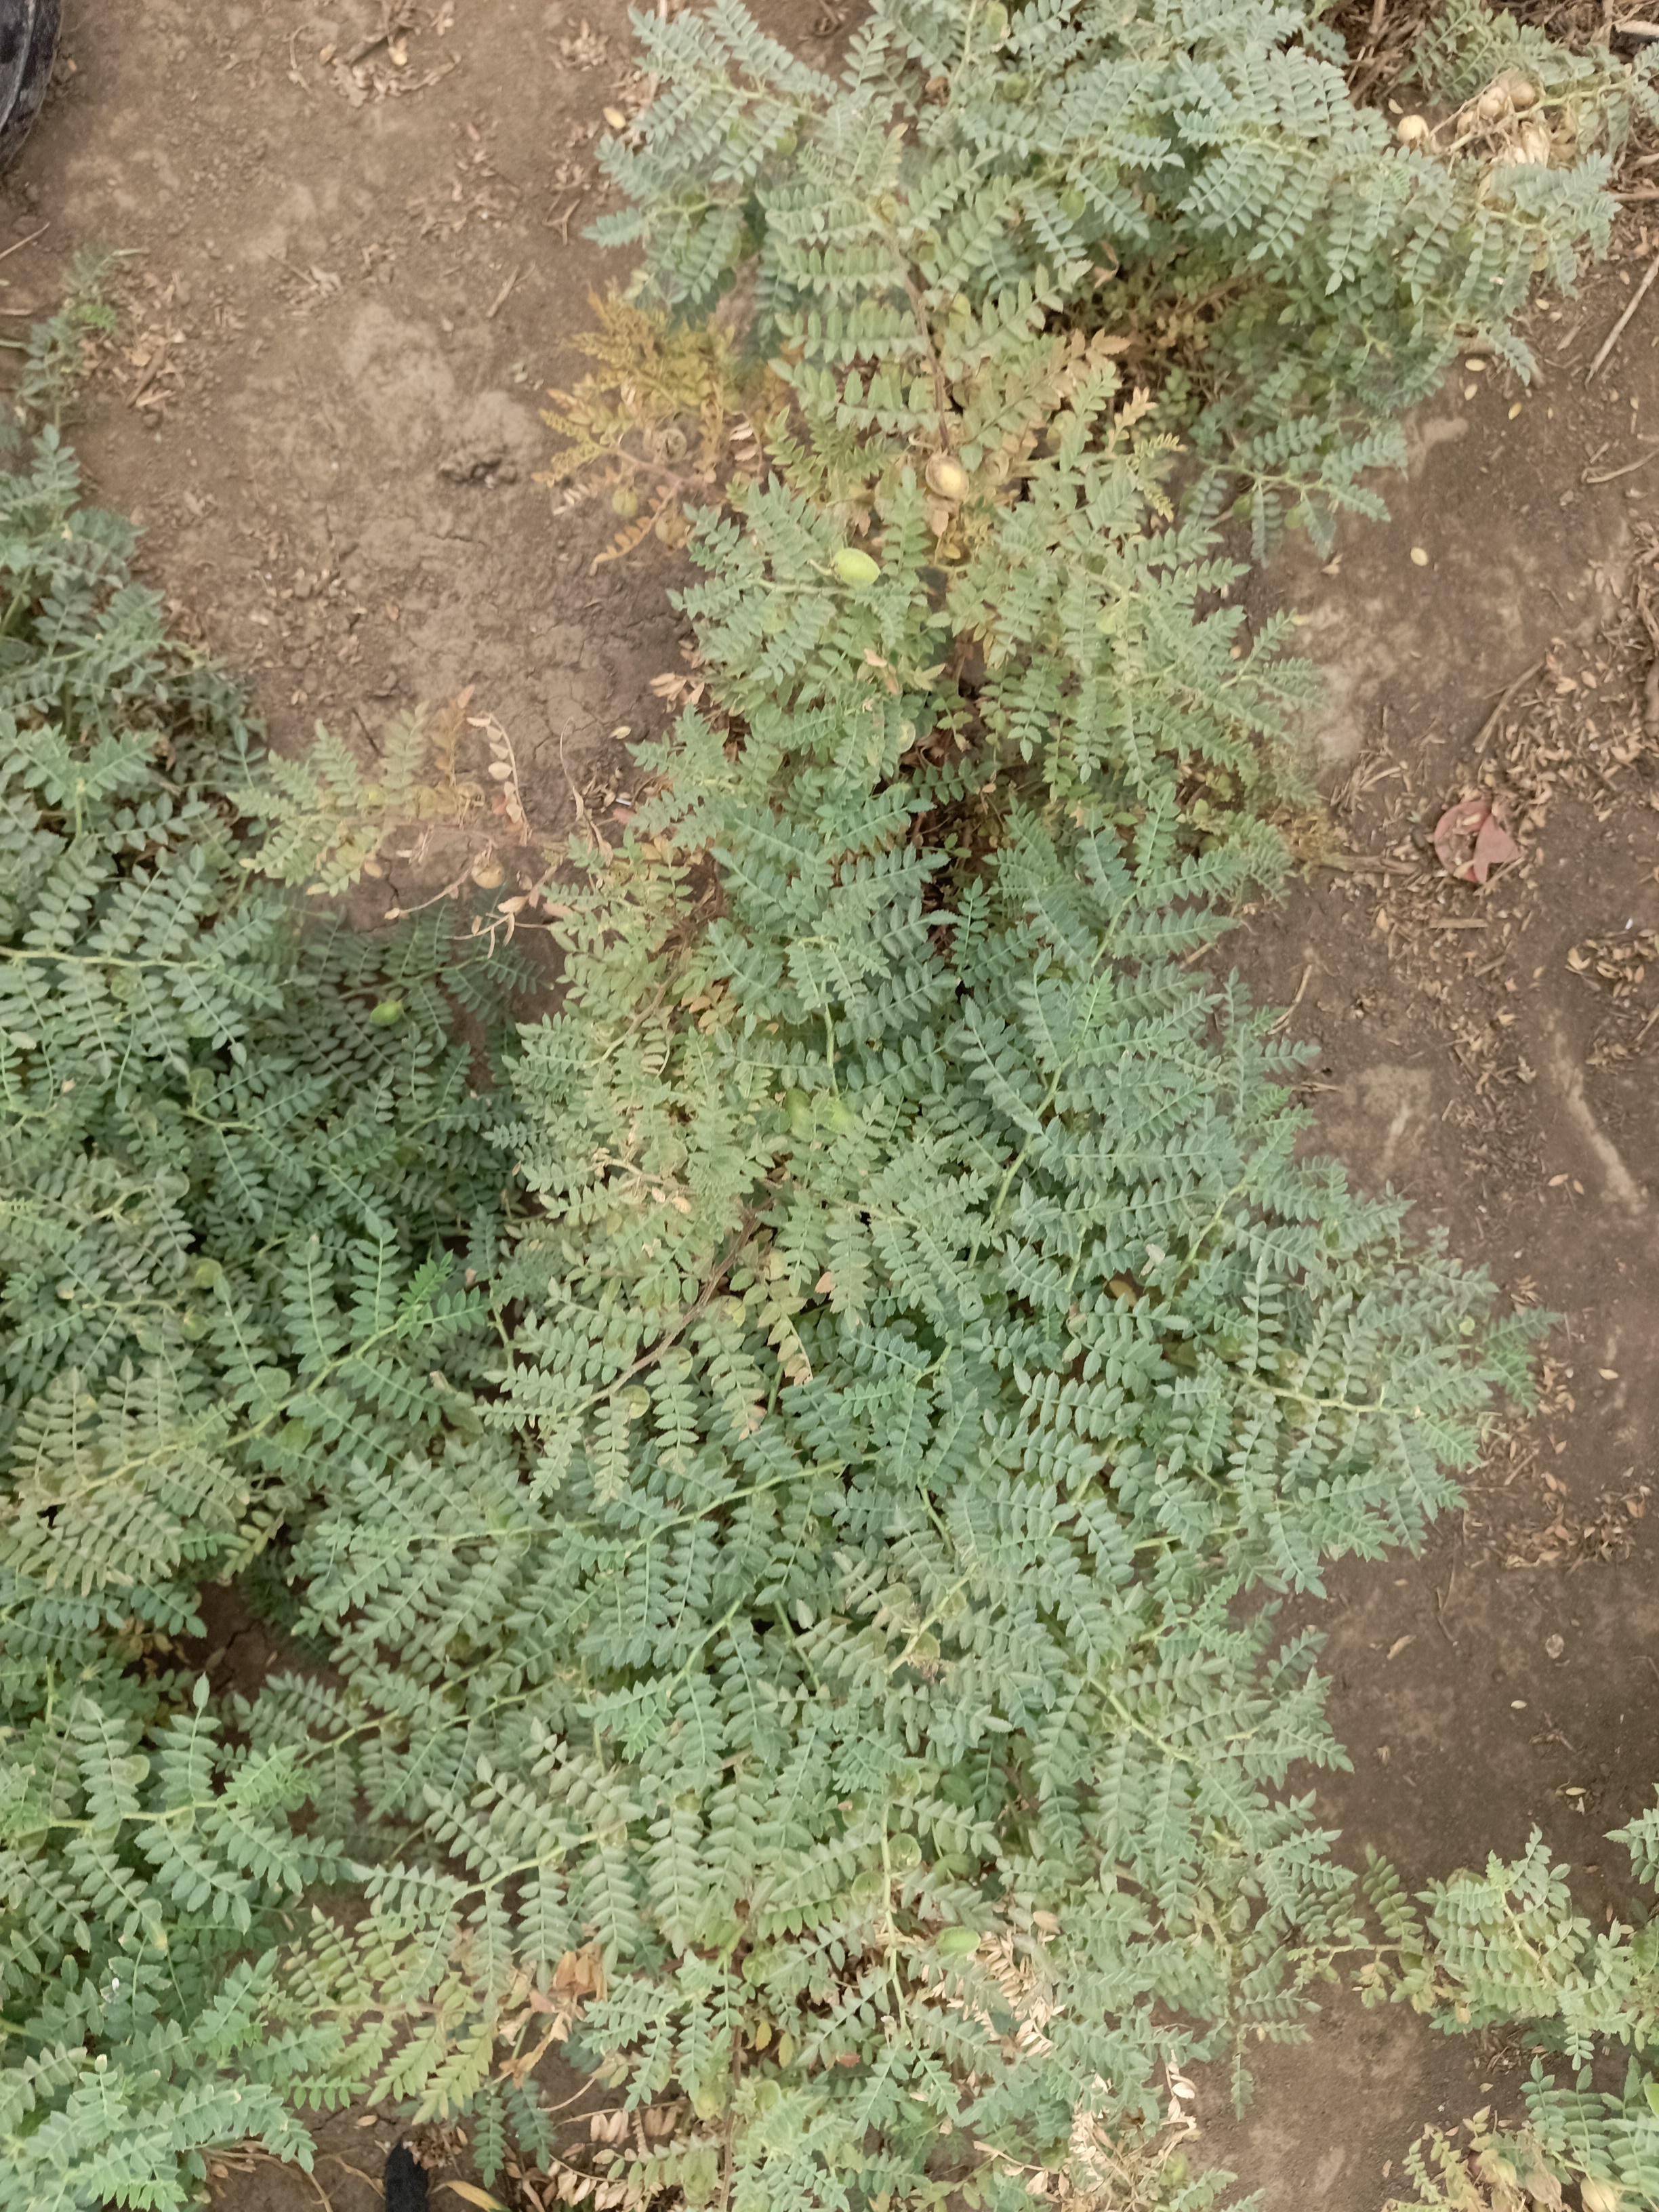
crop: chickpea
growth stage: development pod
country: Tanzania
